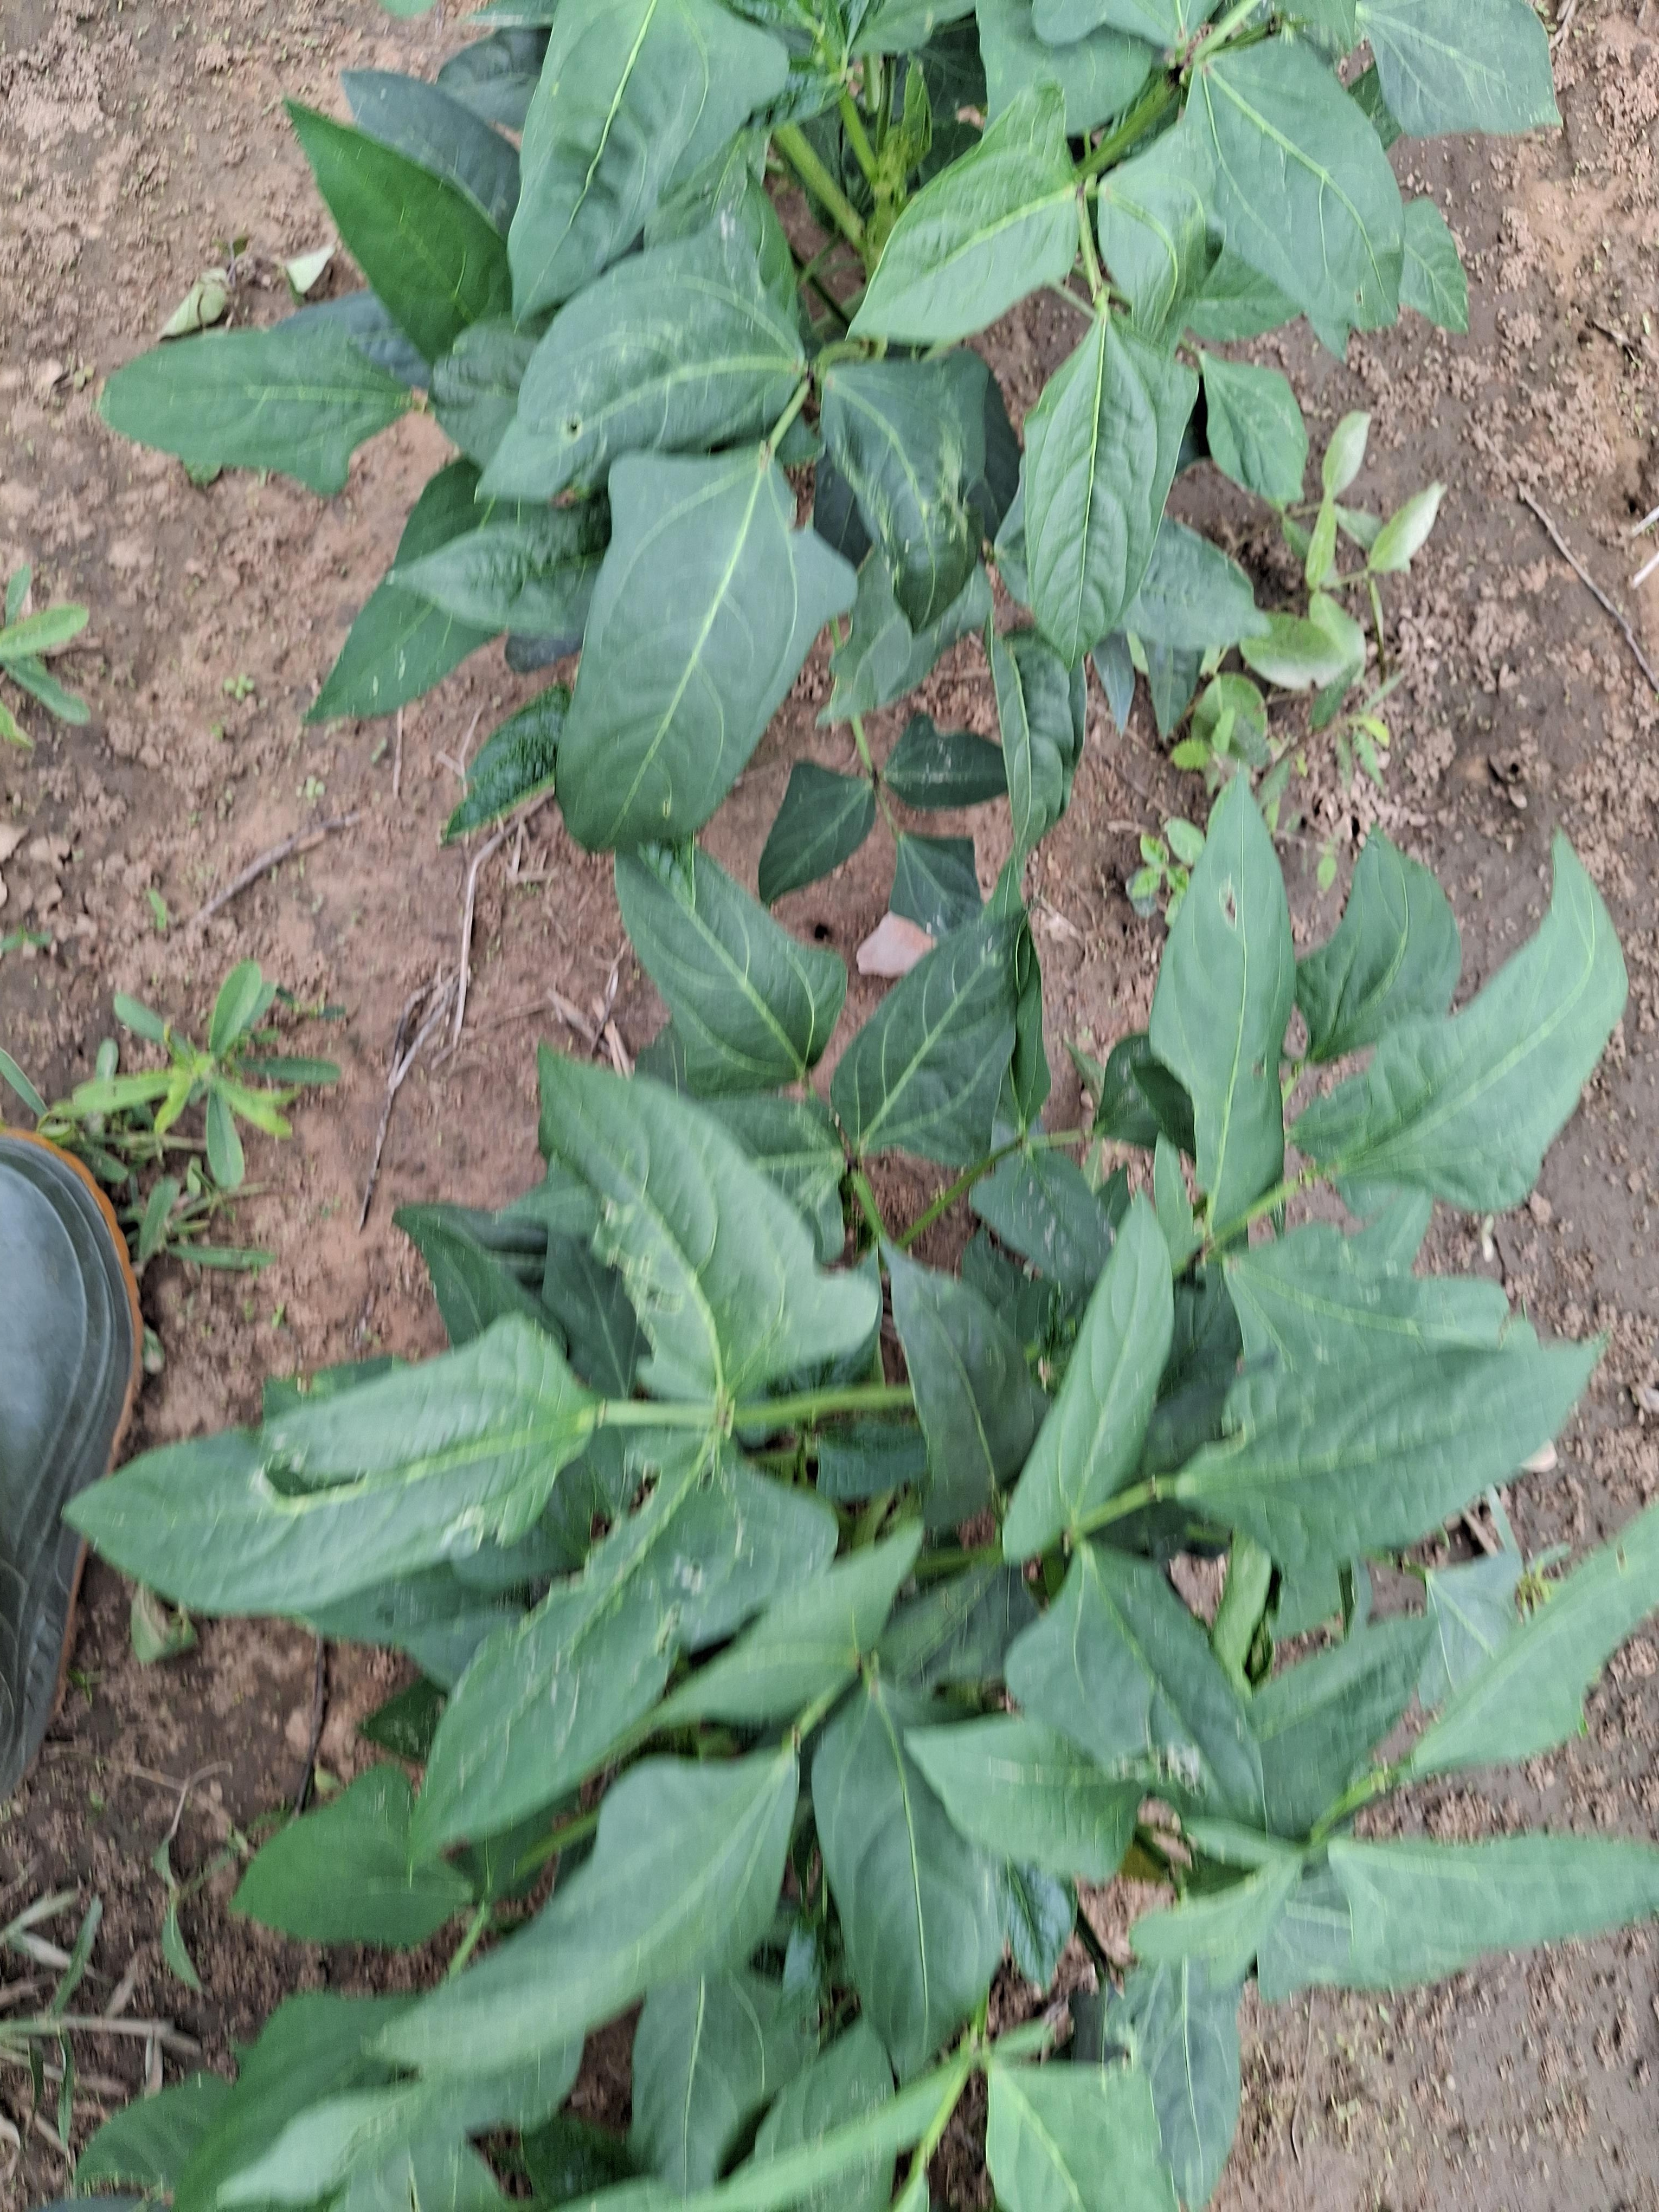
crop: cowpea
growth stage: vegetative
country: Nigeria
